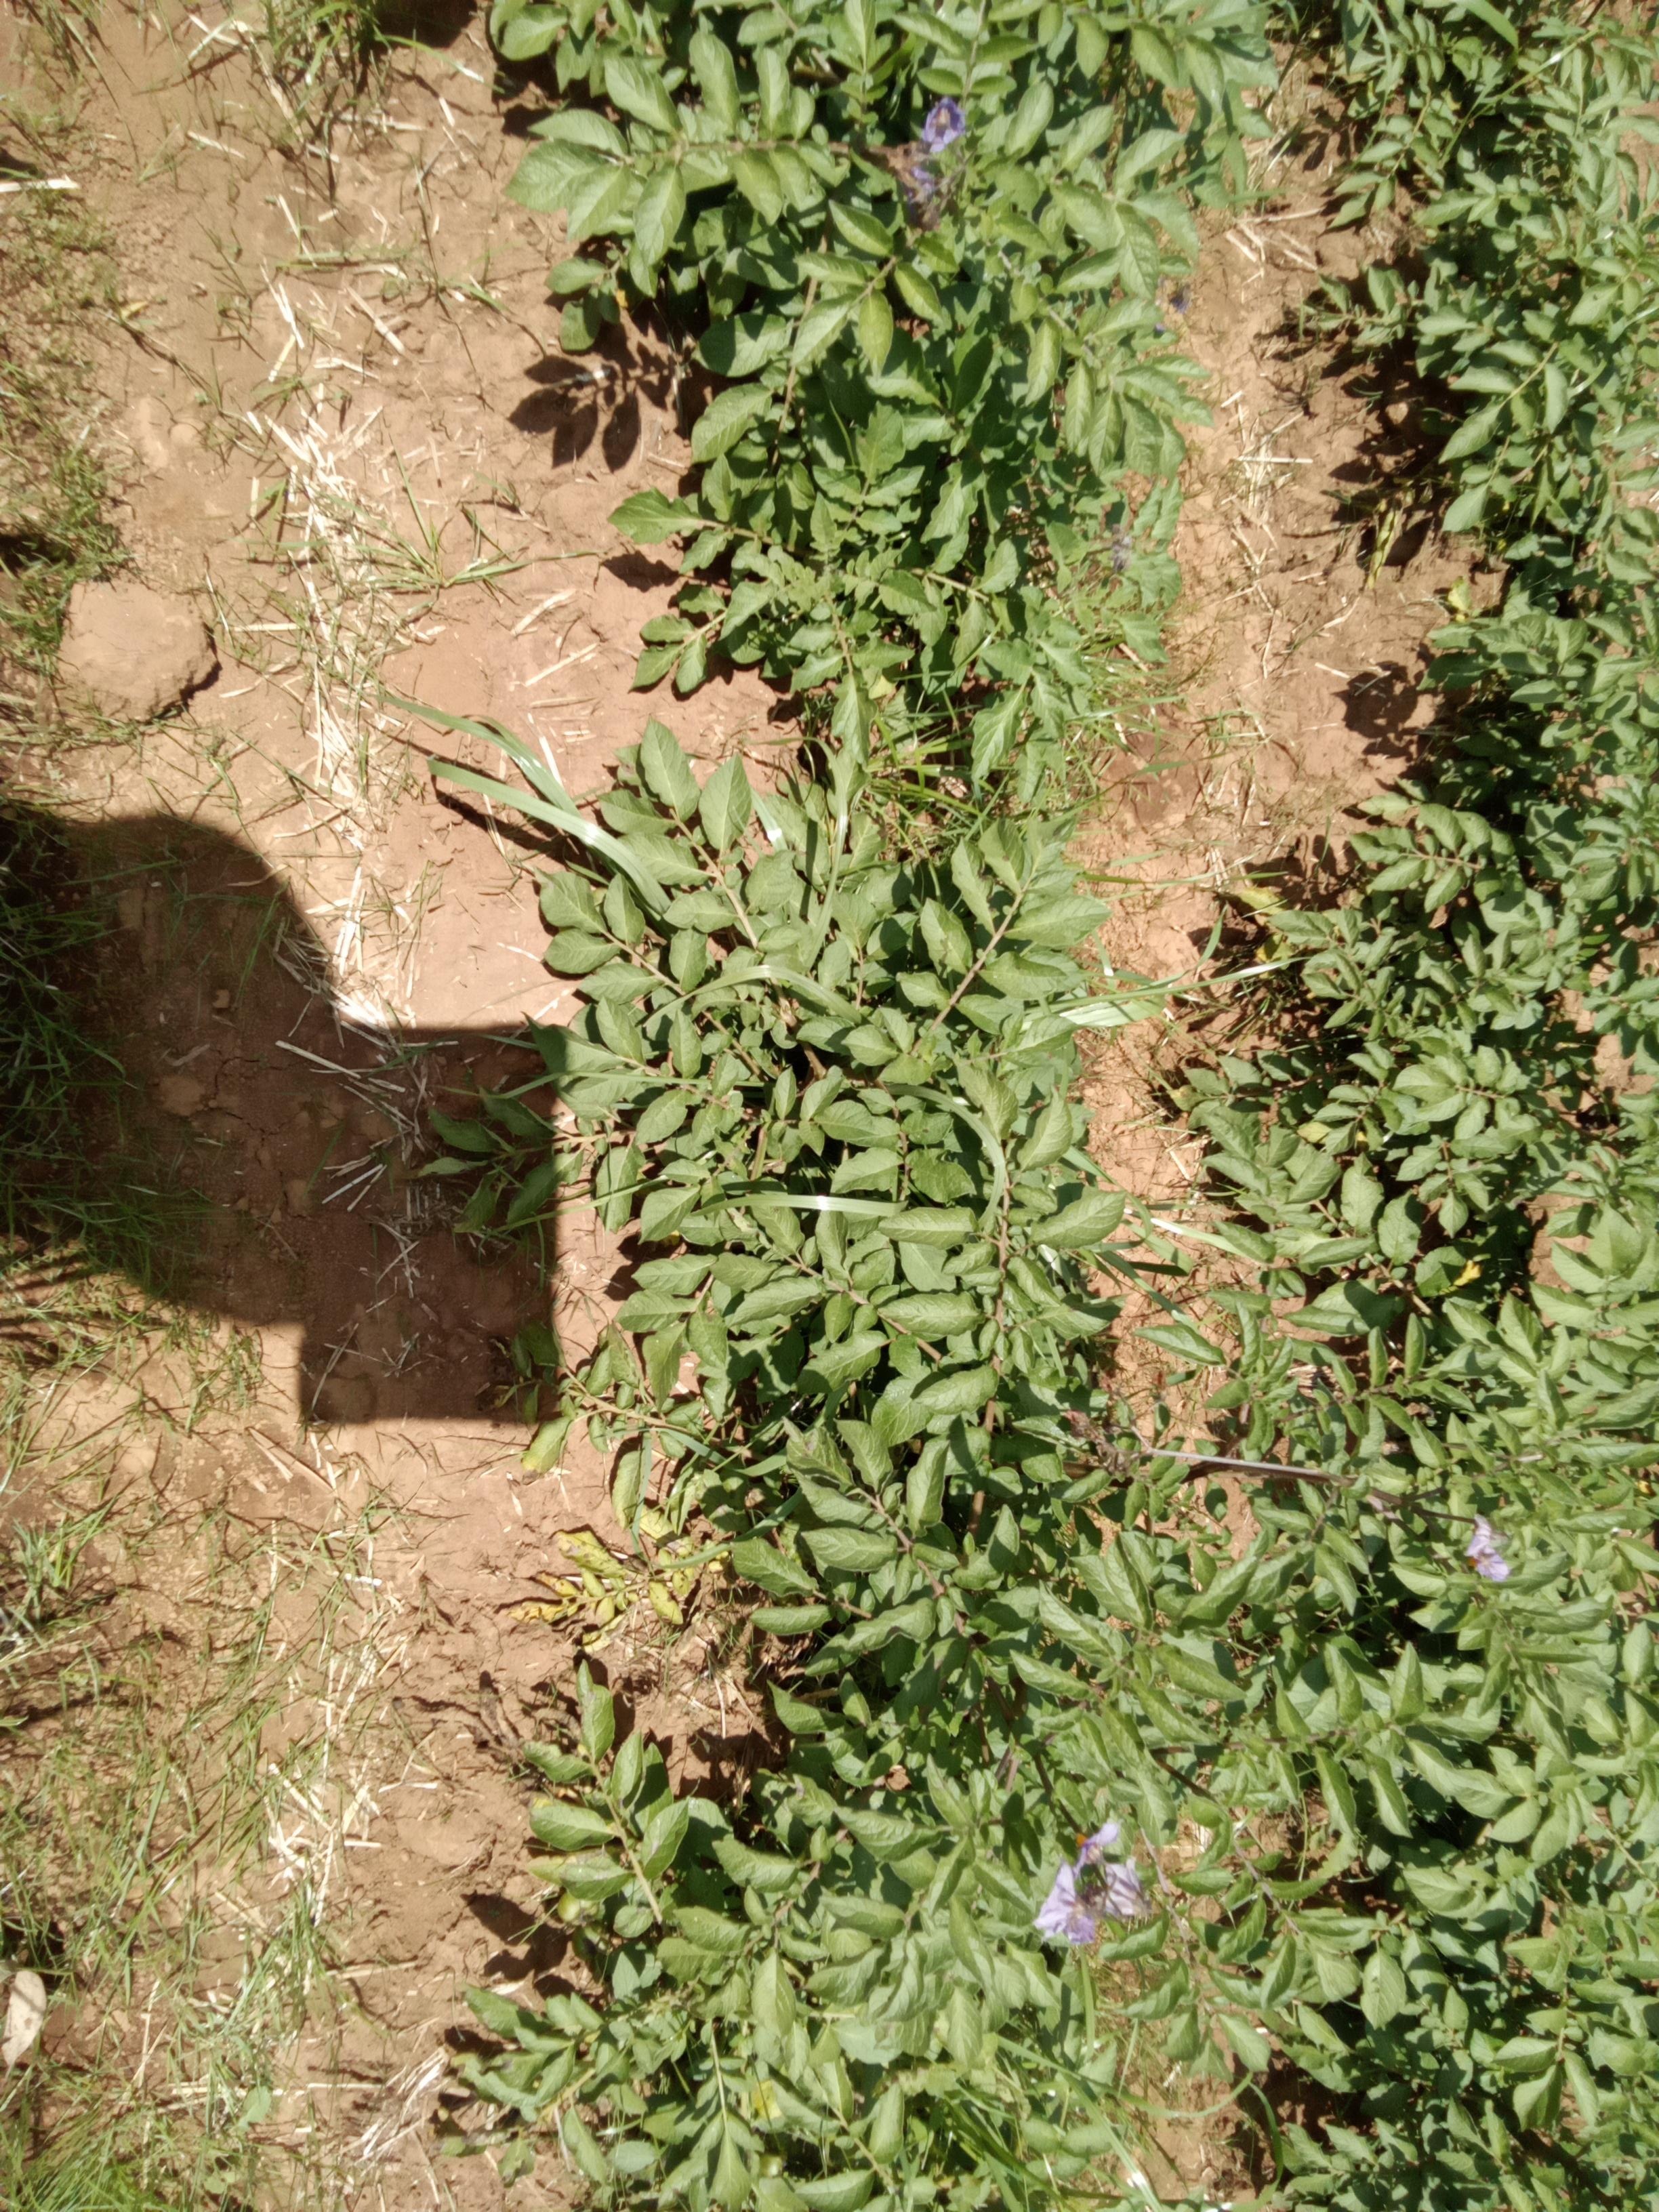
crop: potato
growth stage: flowering
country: Kenya
